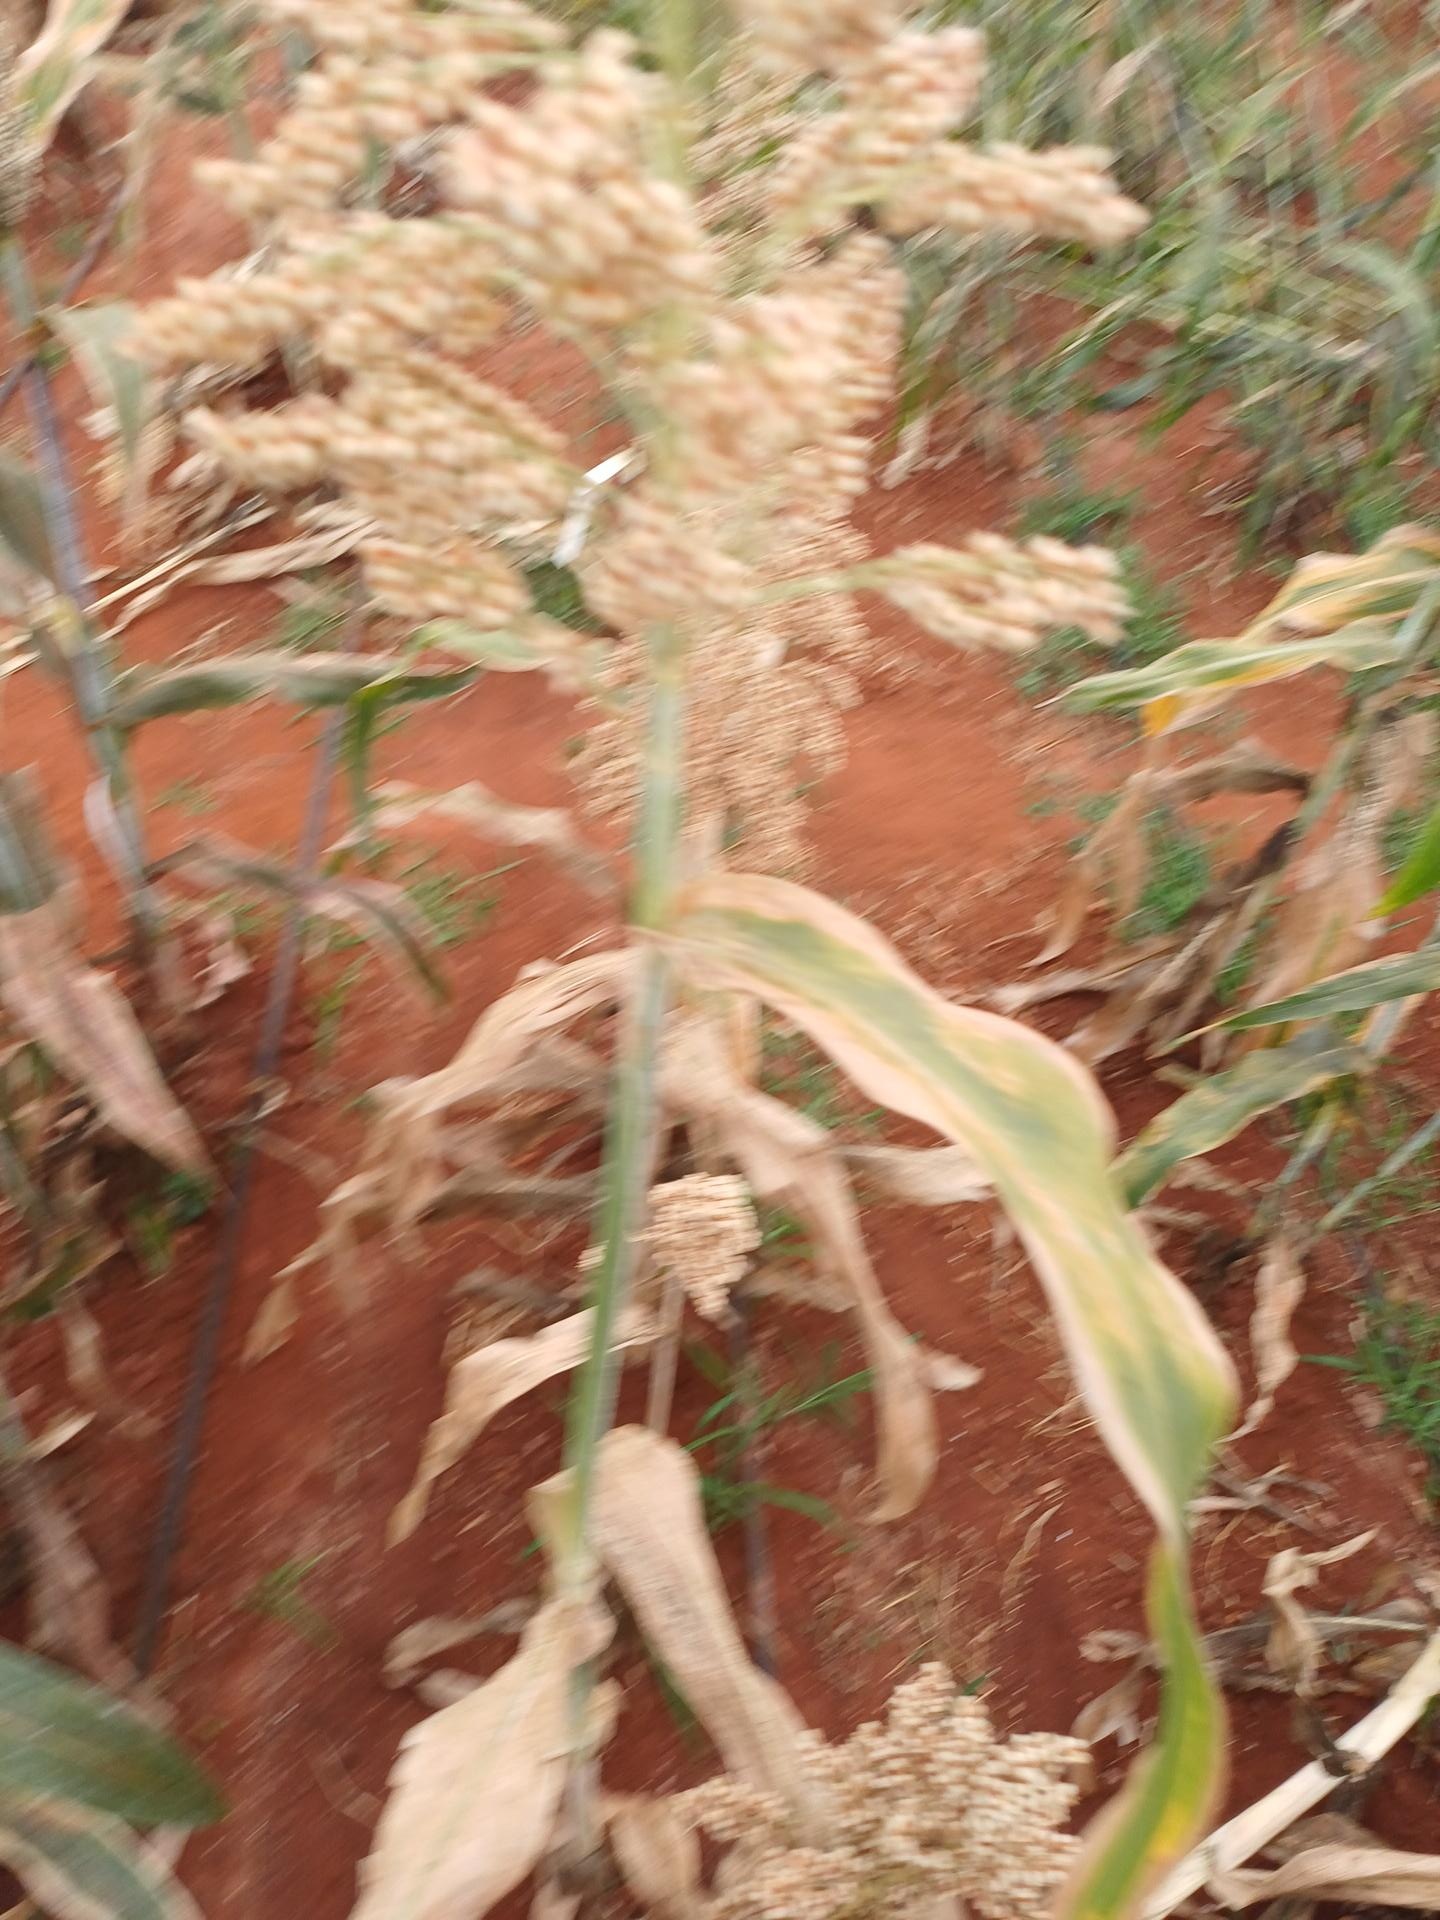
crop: sorghum
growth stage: maturity
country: Kenya
